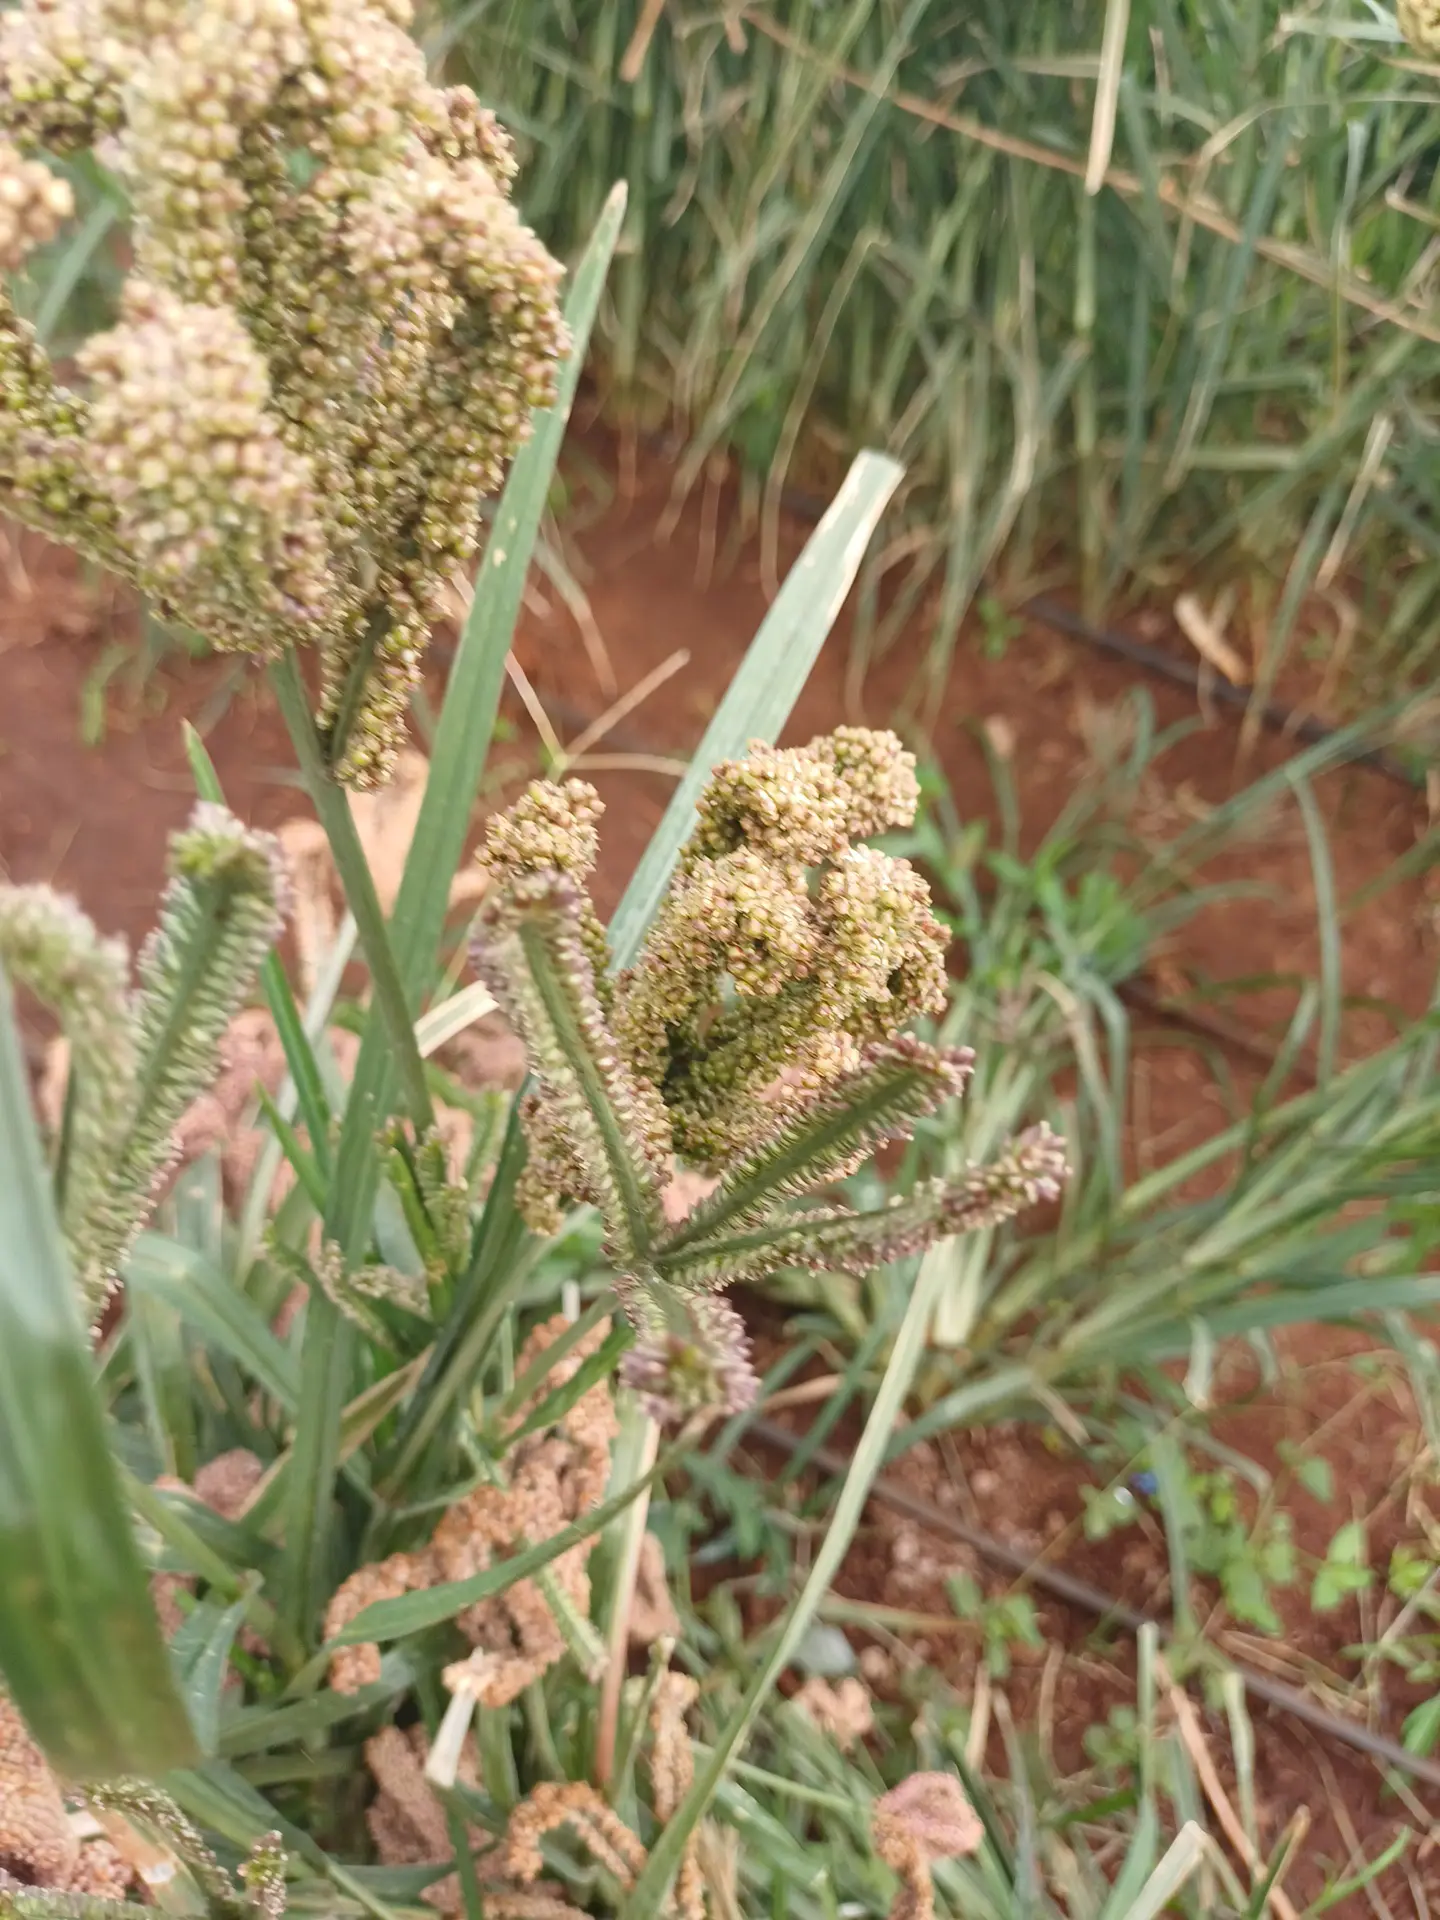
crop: finger millet
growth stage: filling grain
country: Kenya
